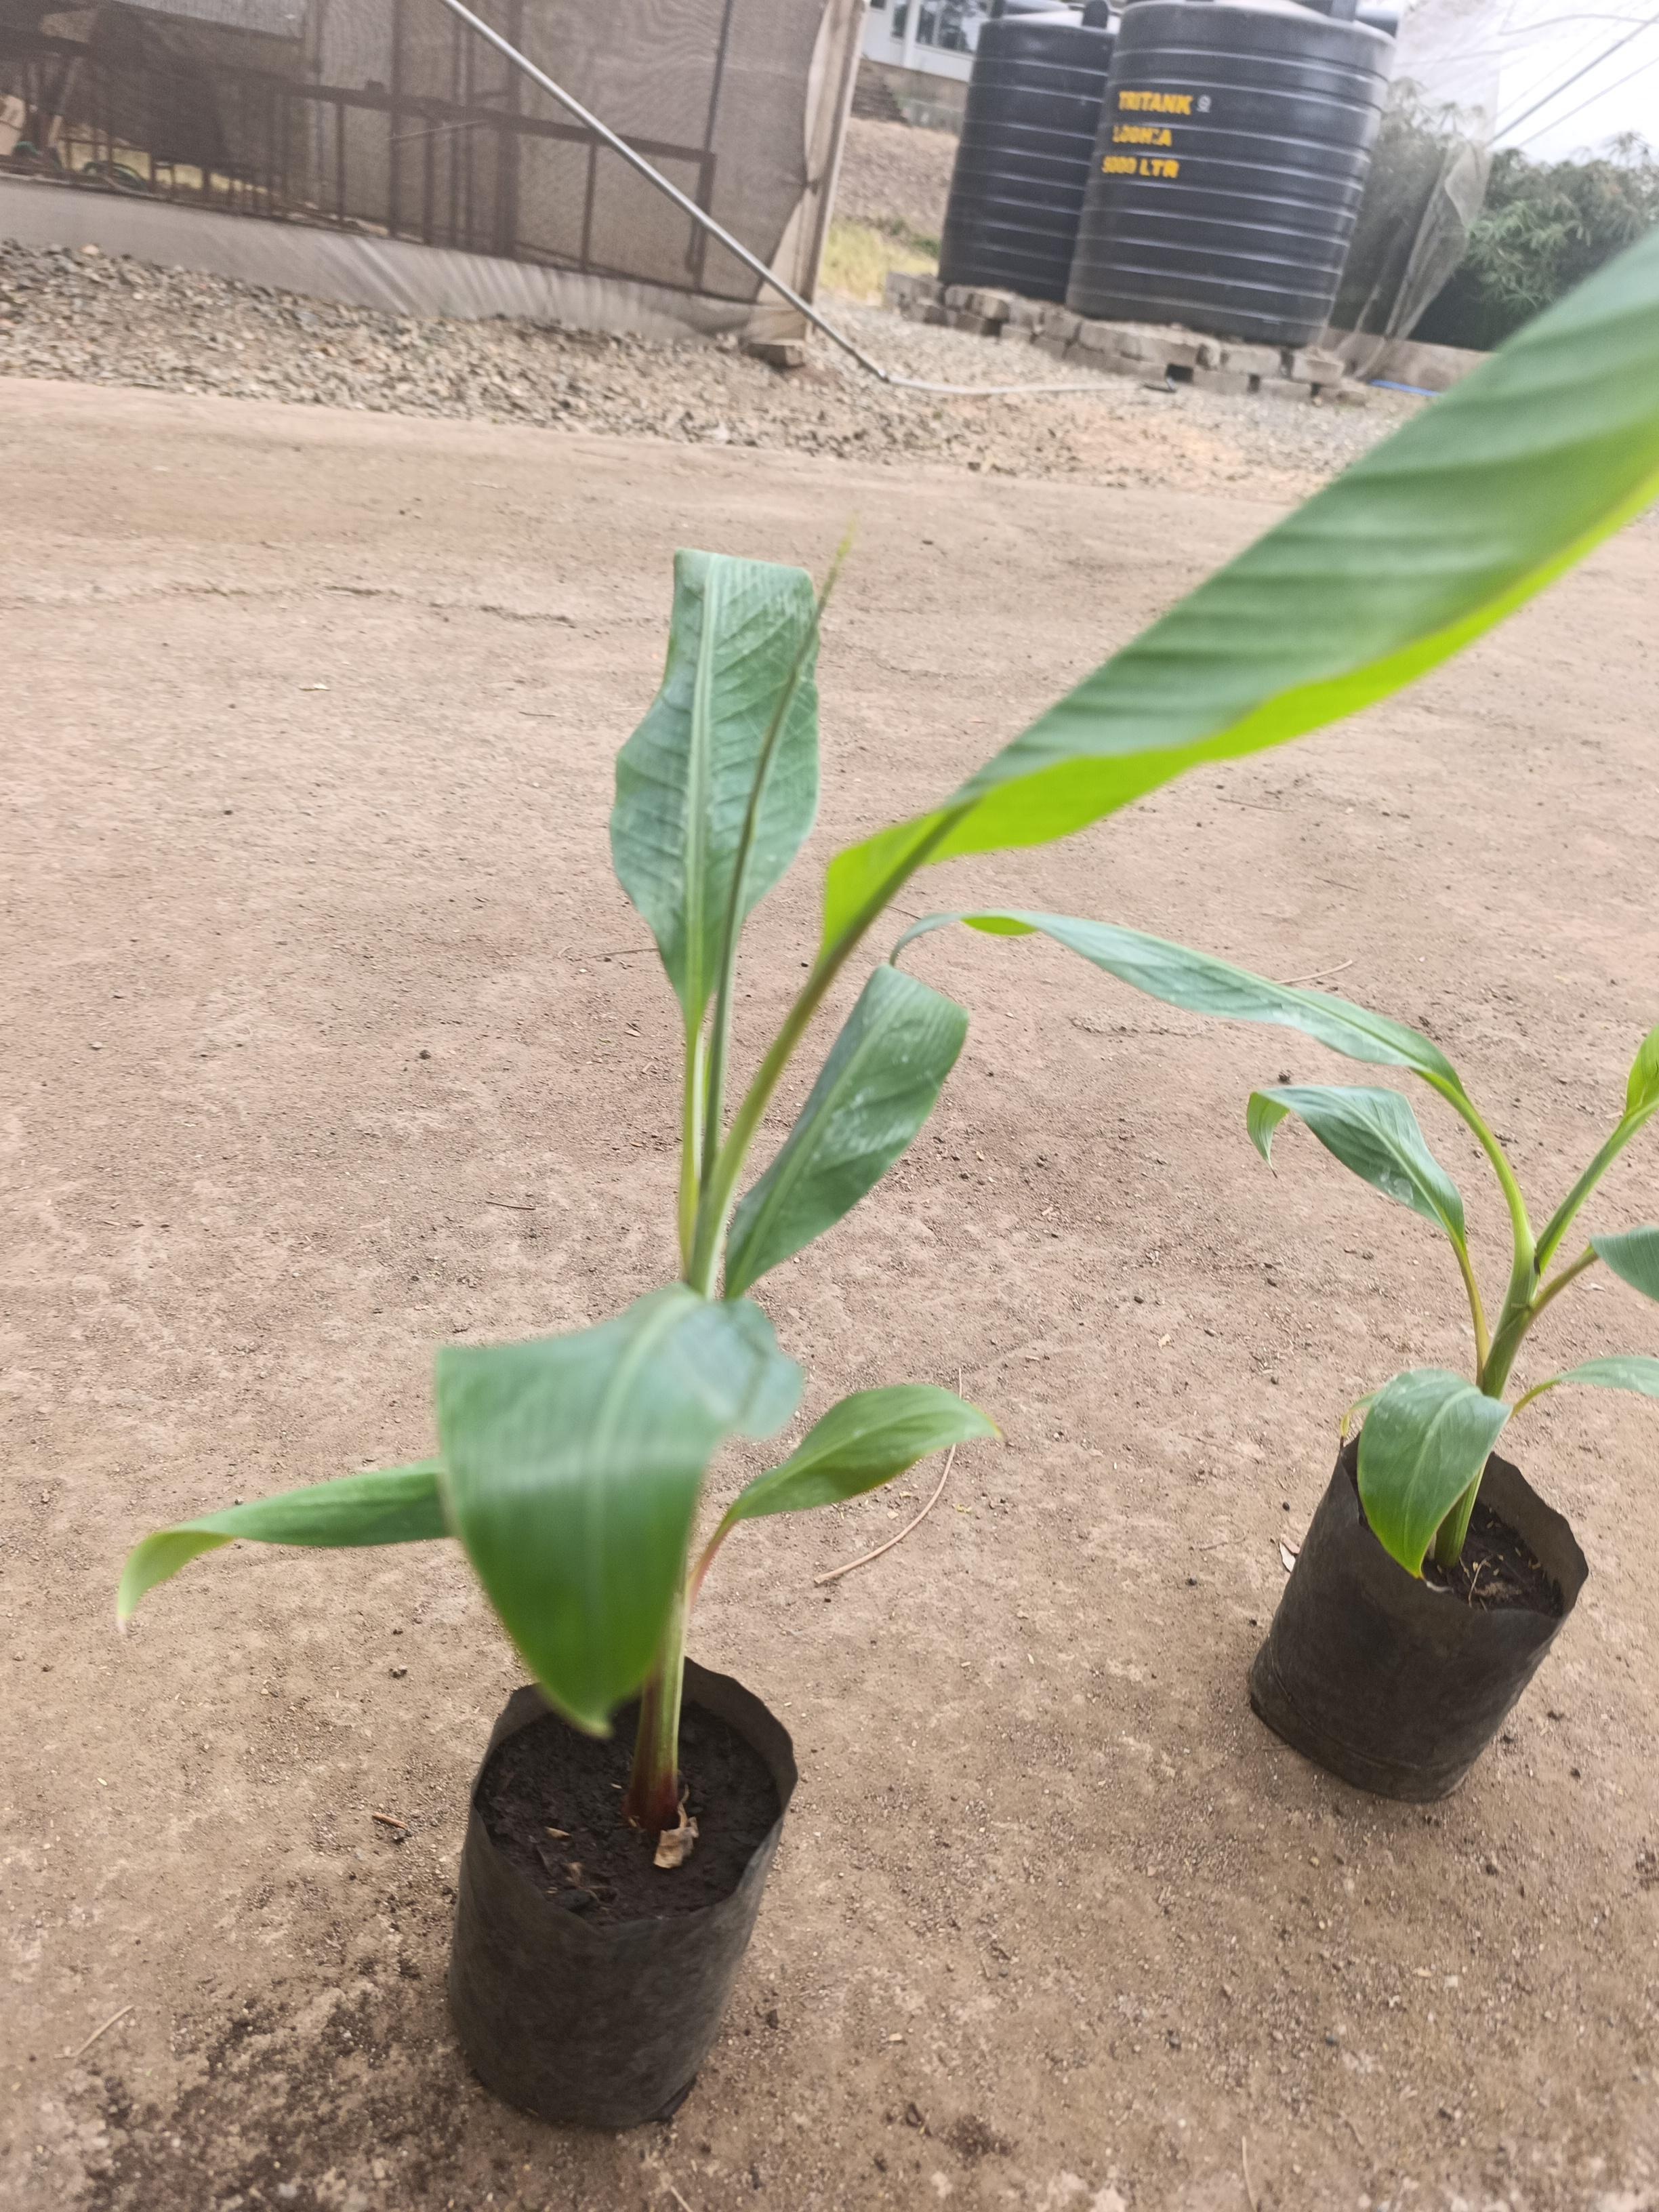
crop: banana
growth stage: vegetative
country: Tanzania
